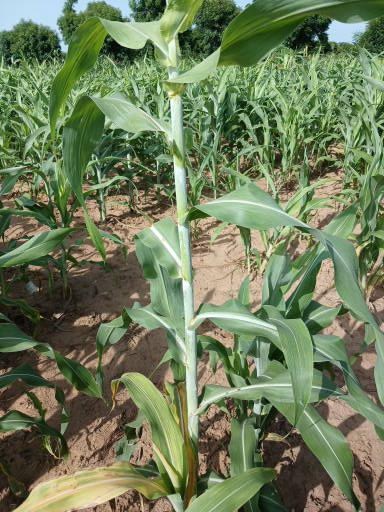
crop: sorghum
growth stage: vegetative
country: Senegal
